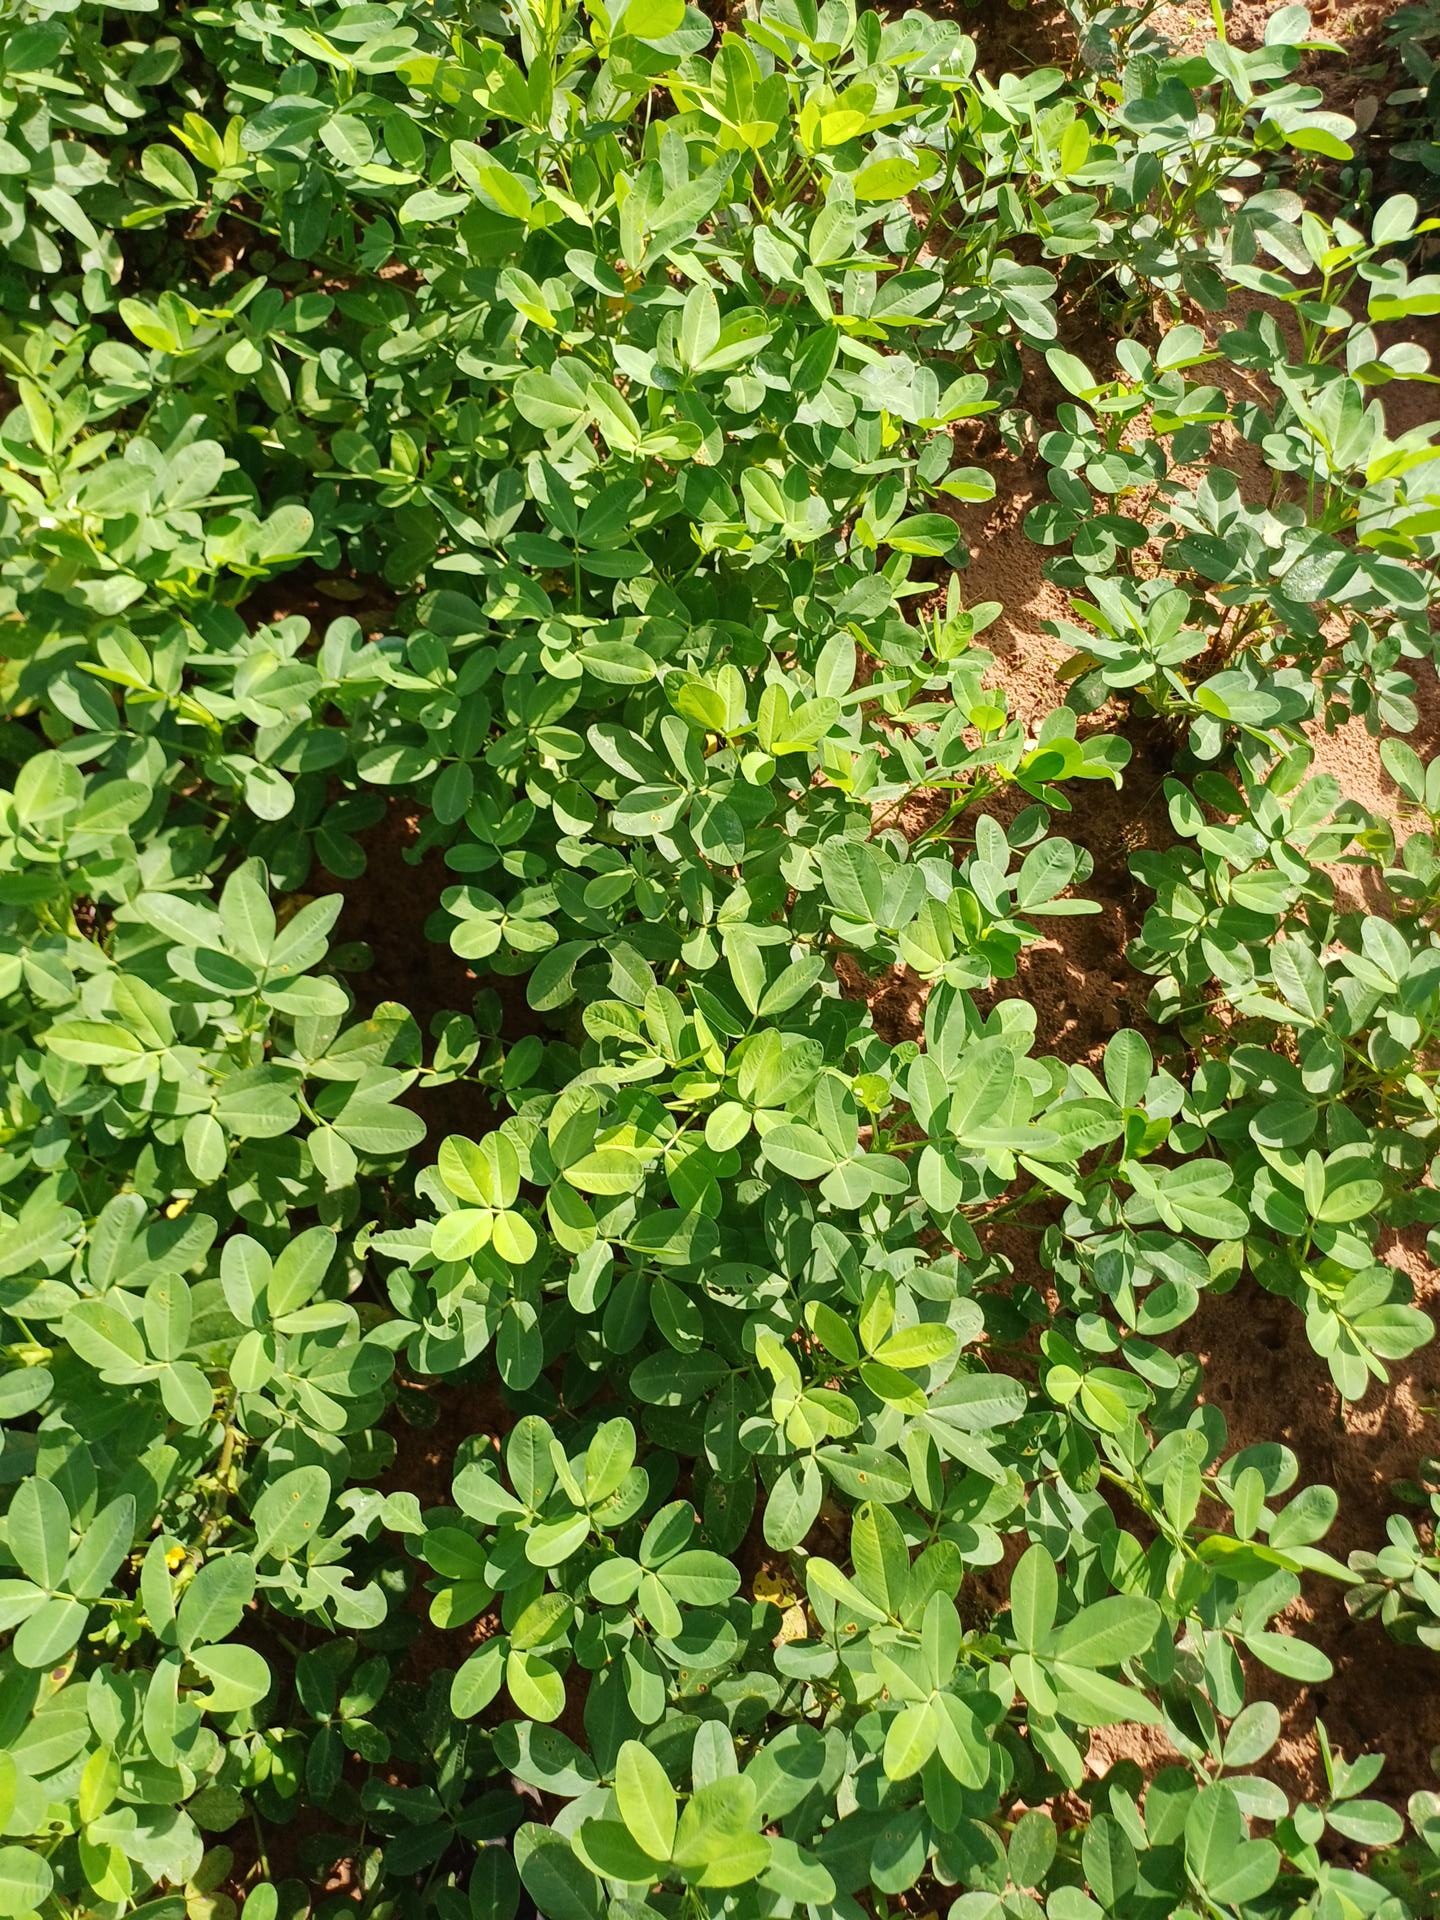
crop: groundnut
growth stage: flowering
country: Senegal
